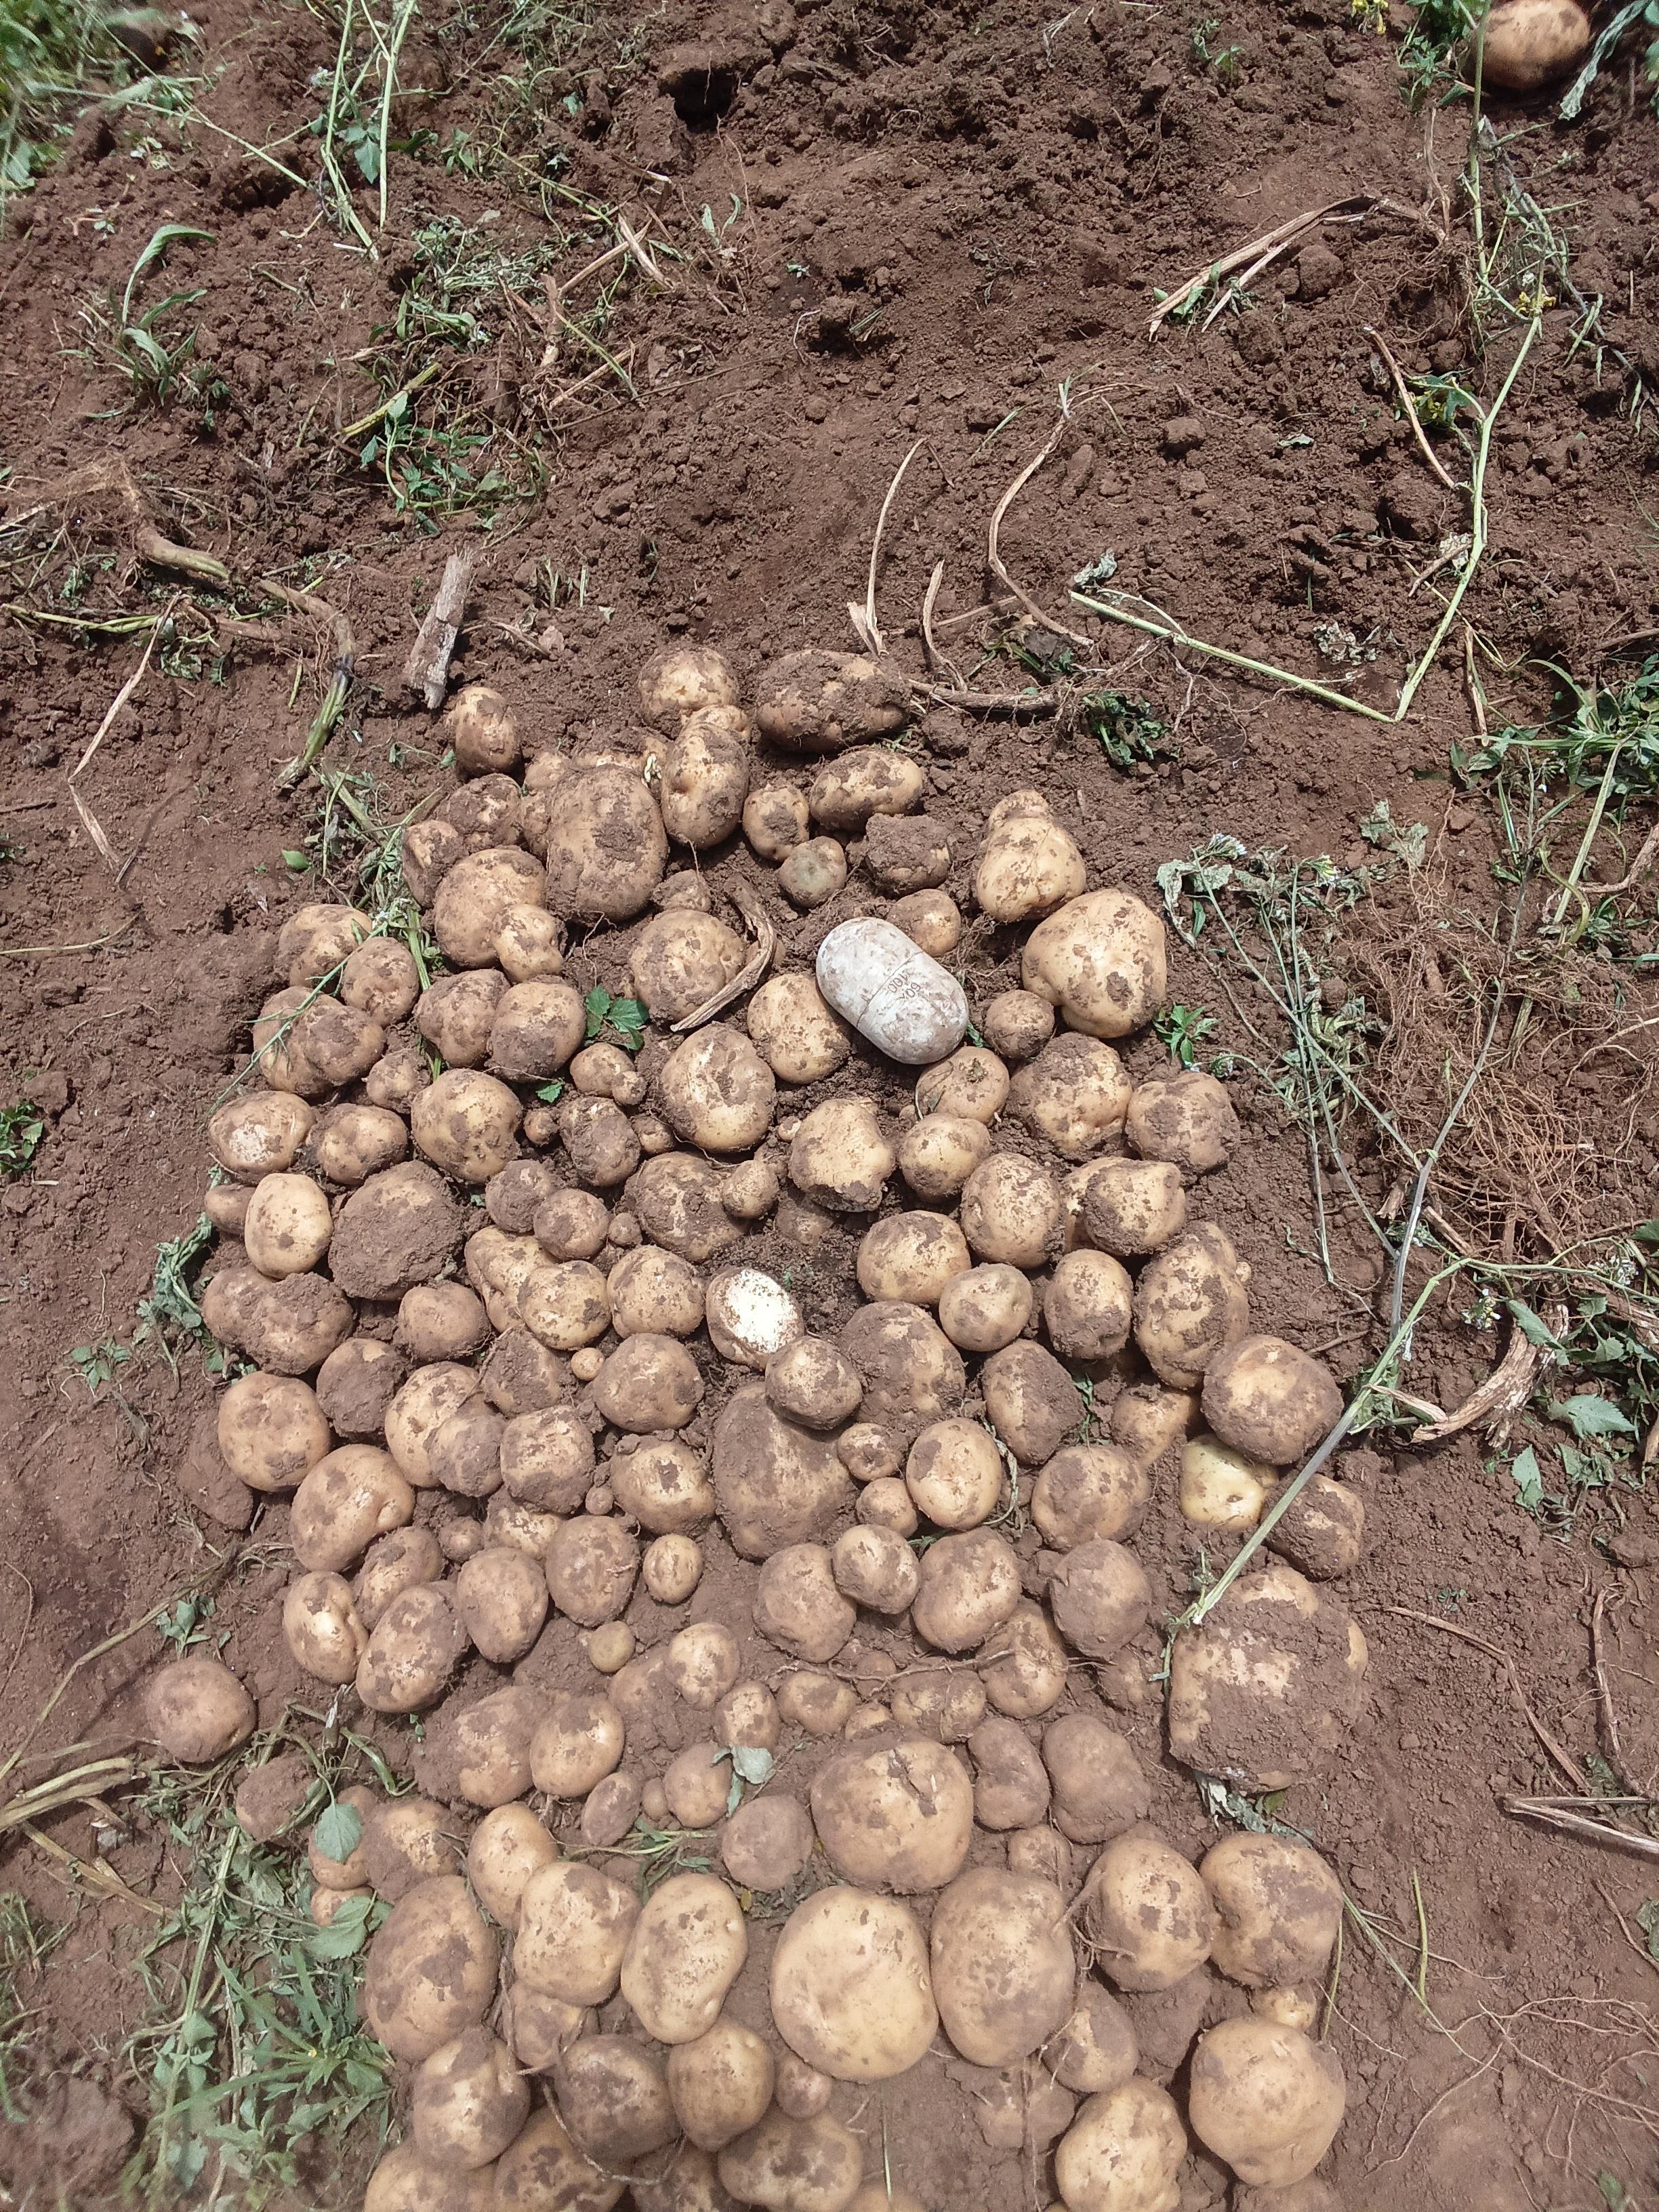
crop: potato
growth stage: harvest
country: Kenya
